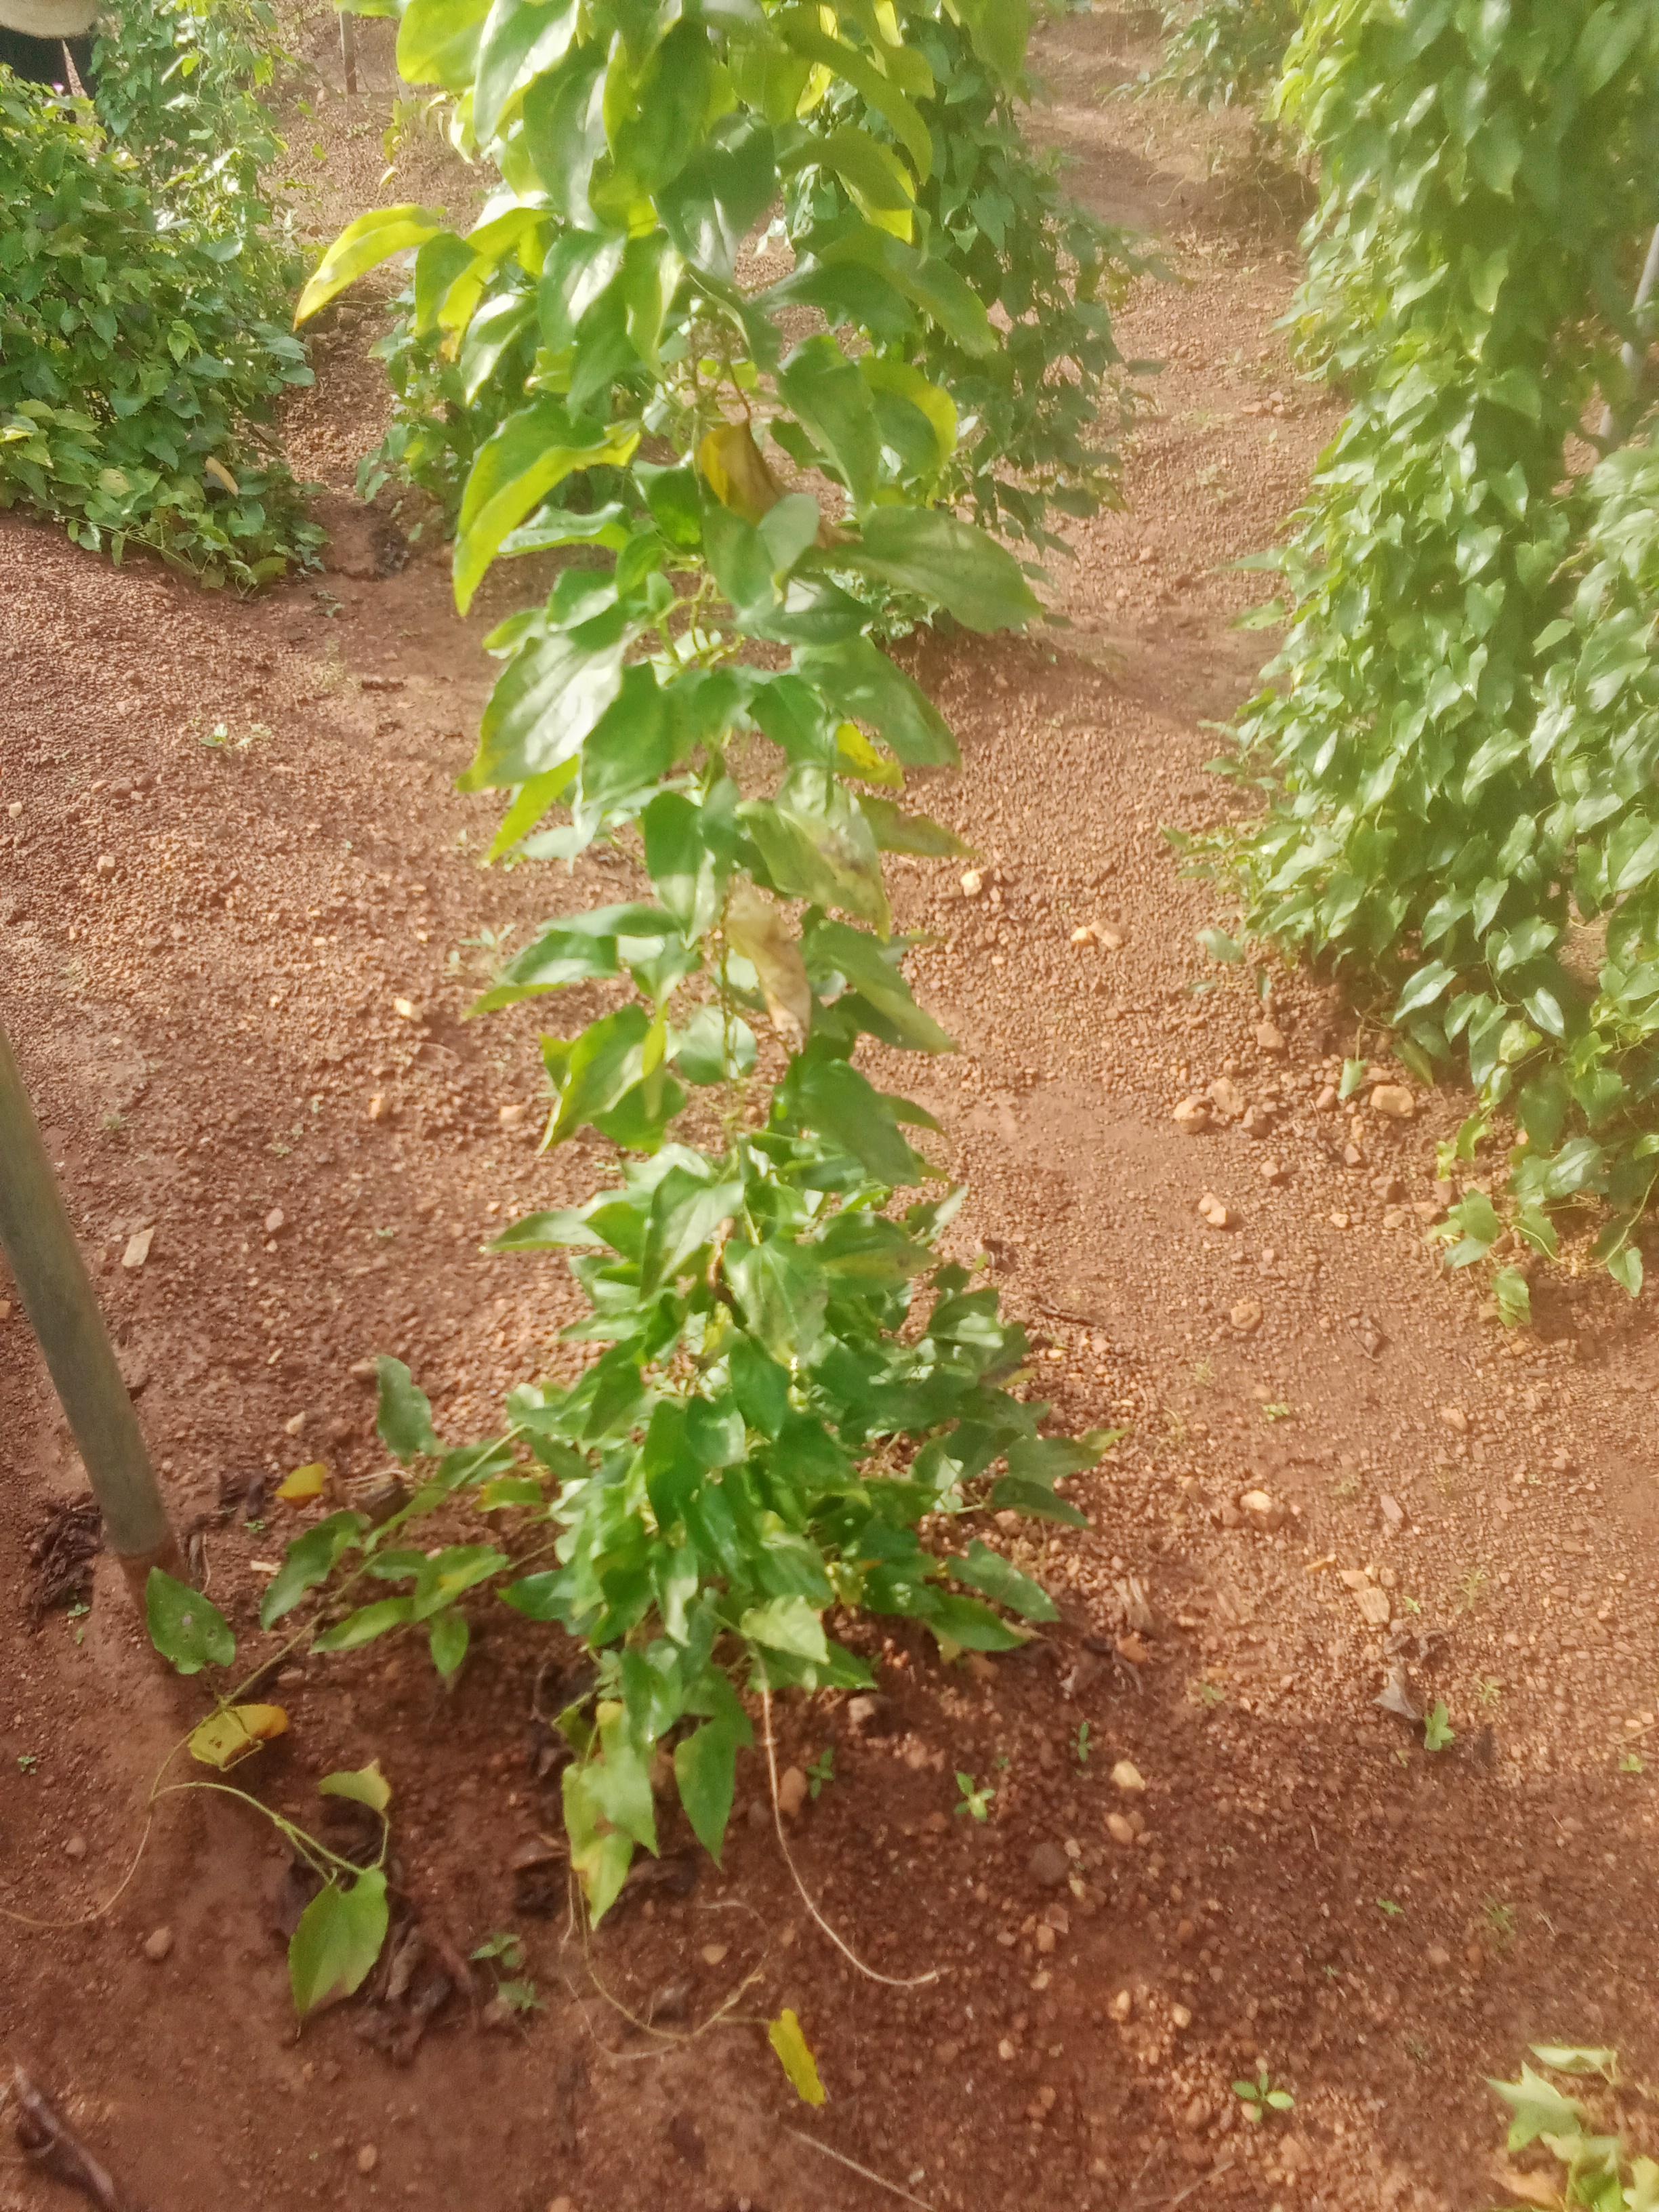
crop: yam
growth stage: vegetative
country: Nigeria
